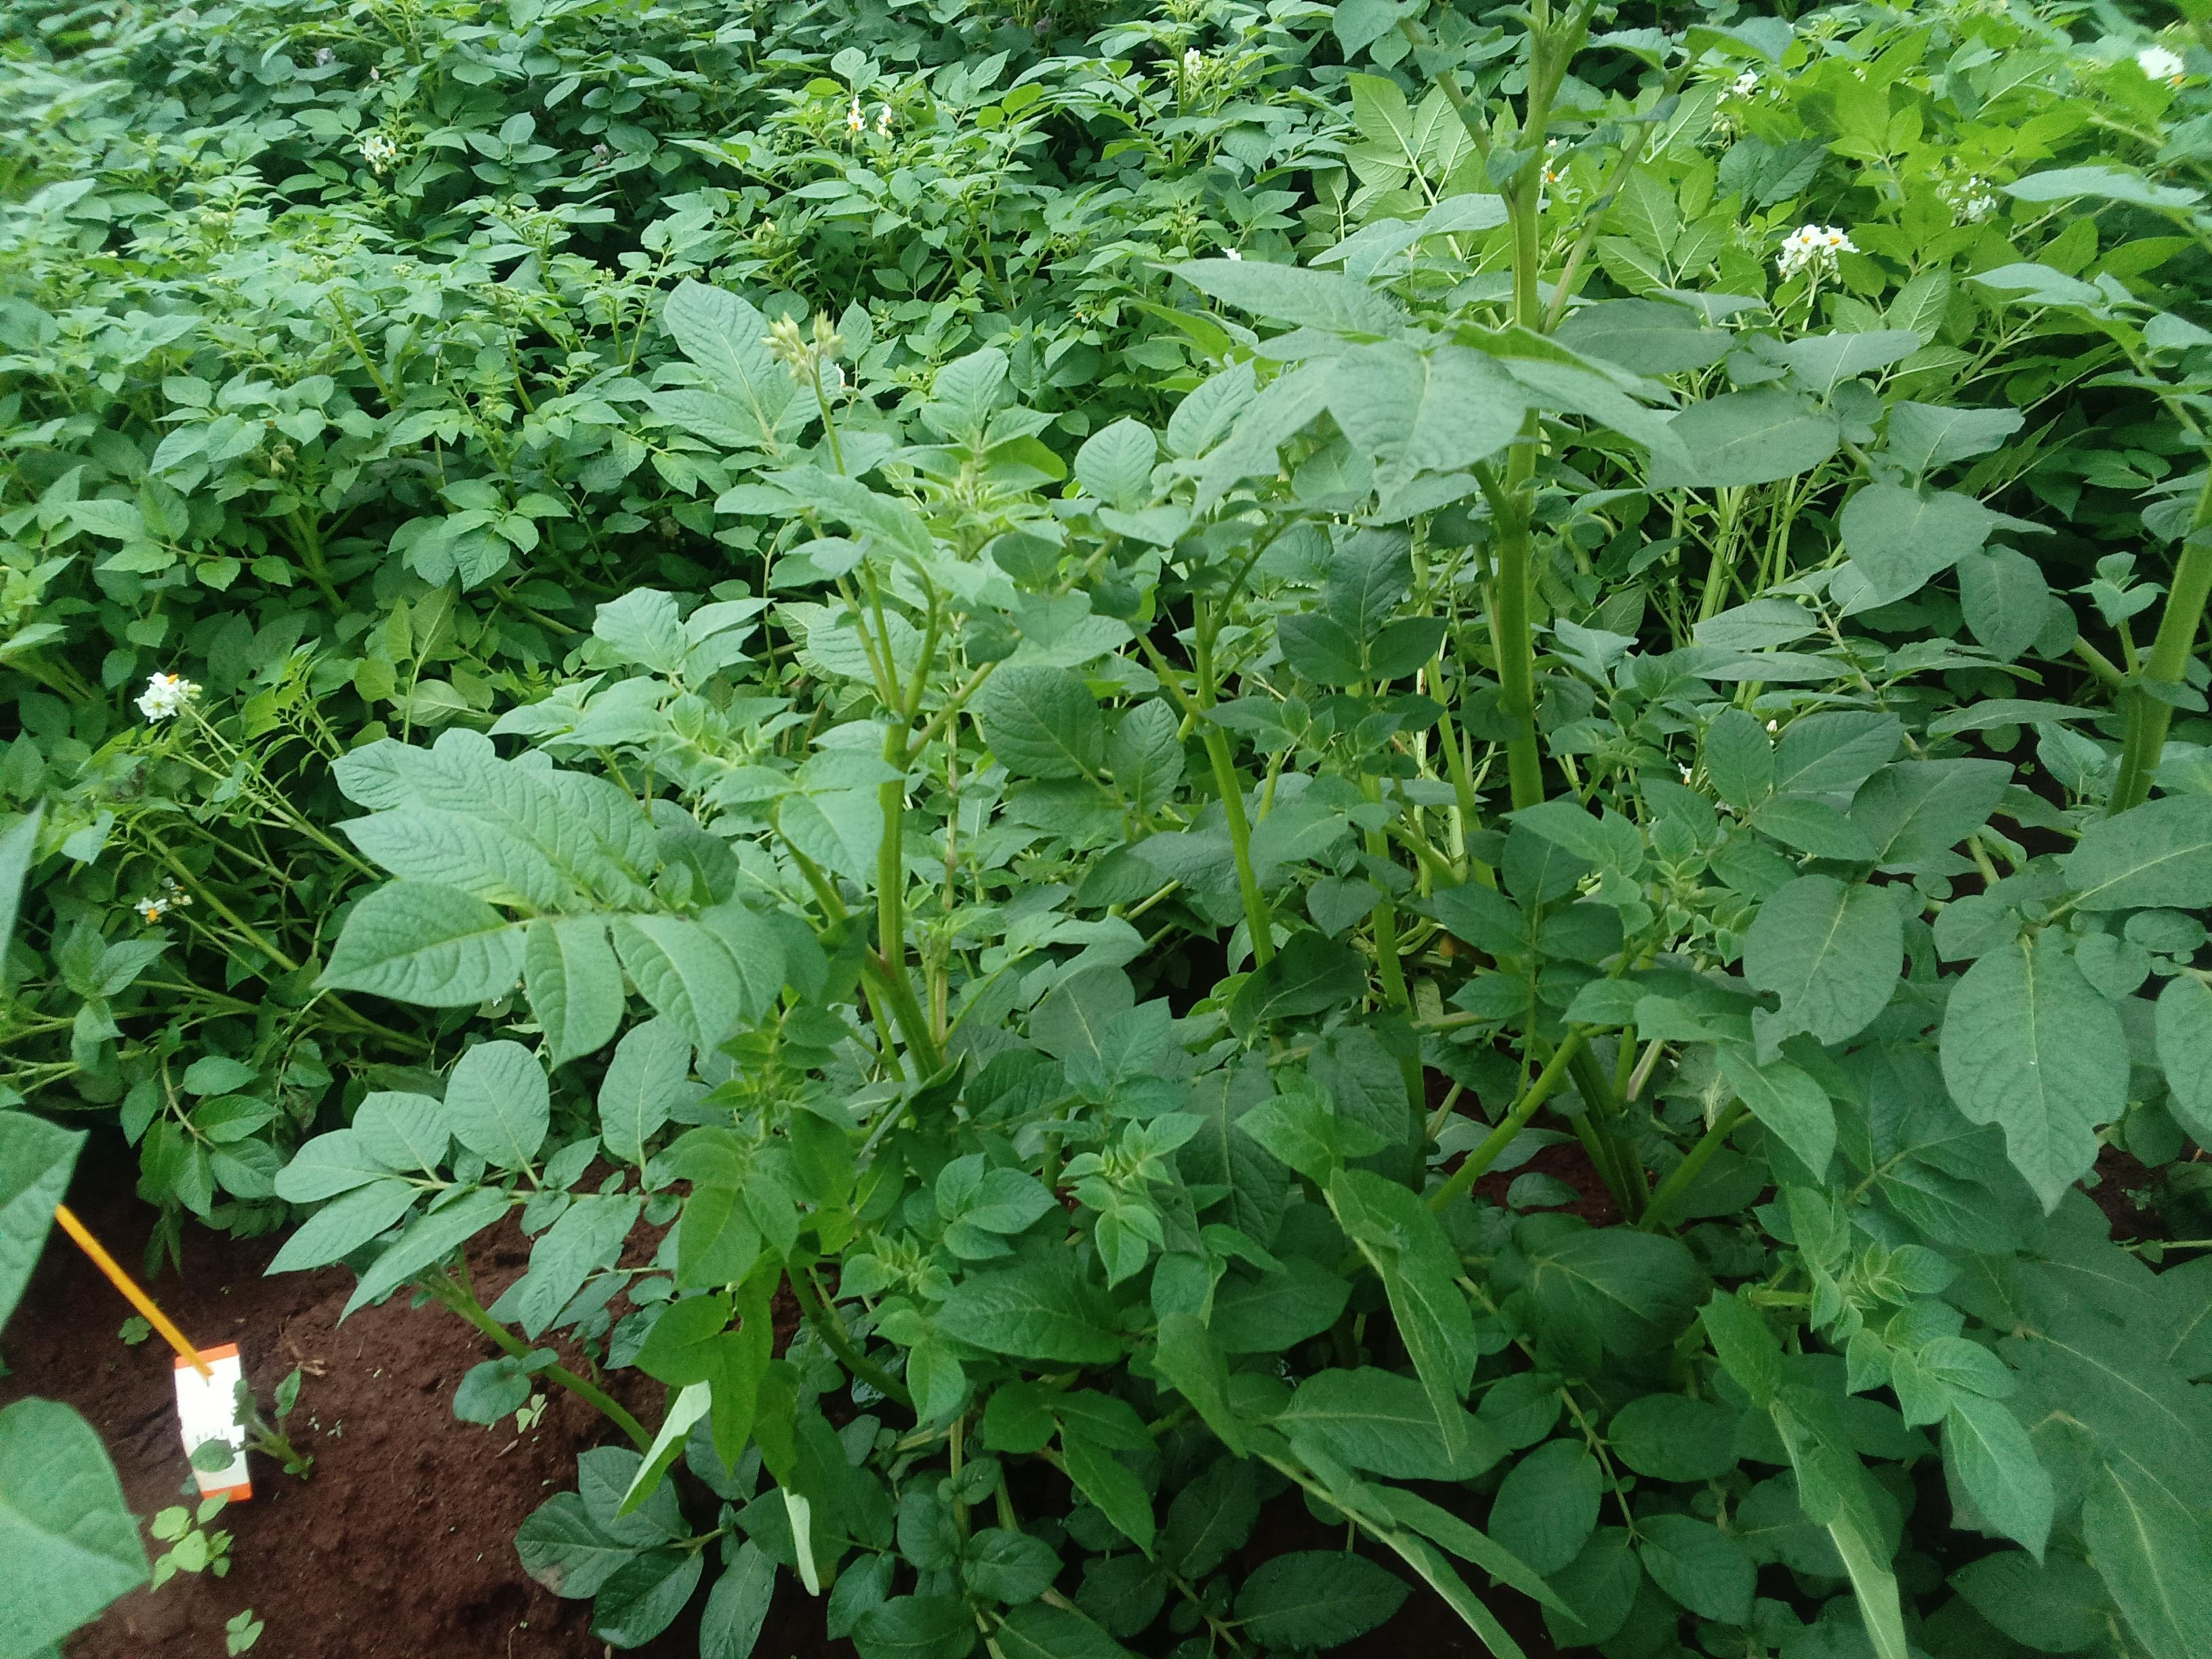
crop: potato
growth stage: flowering
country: Kenya
